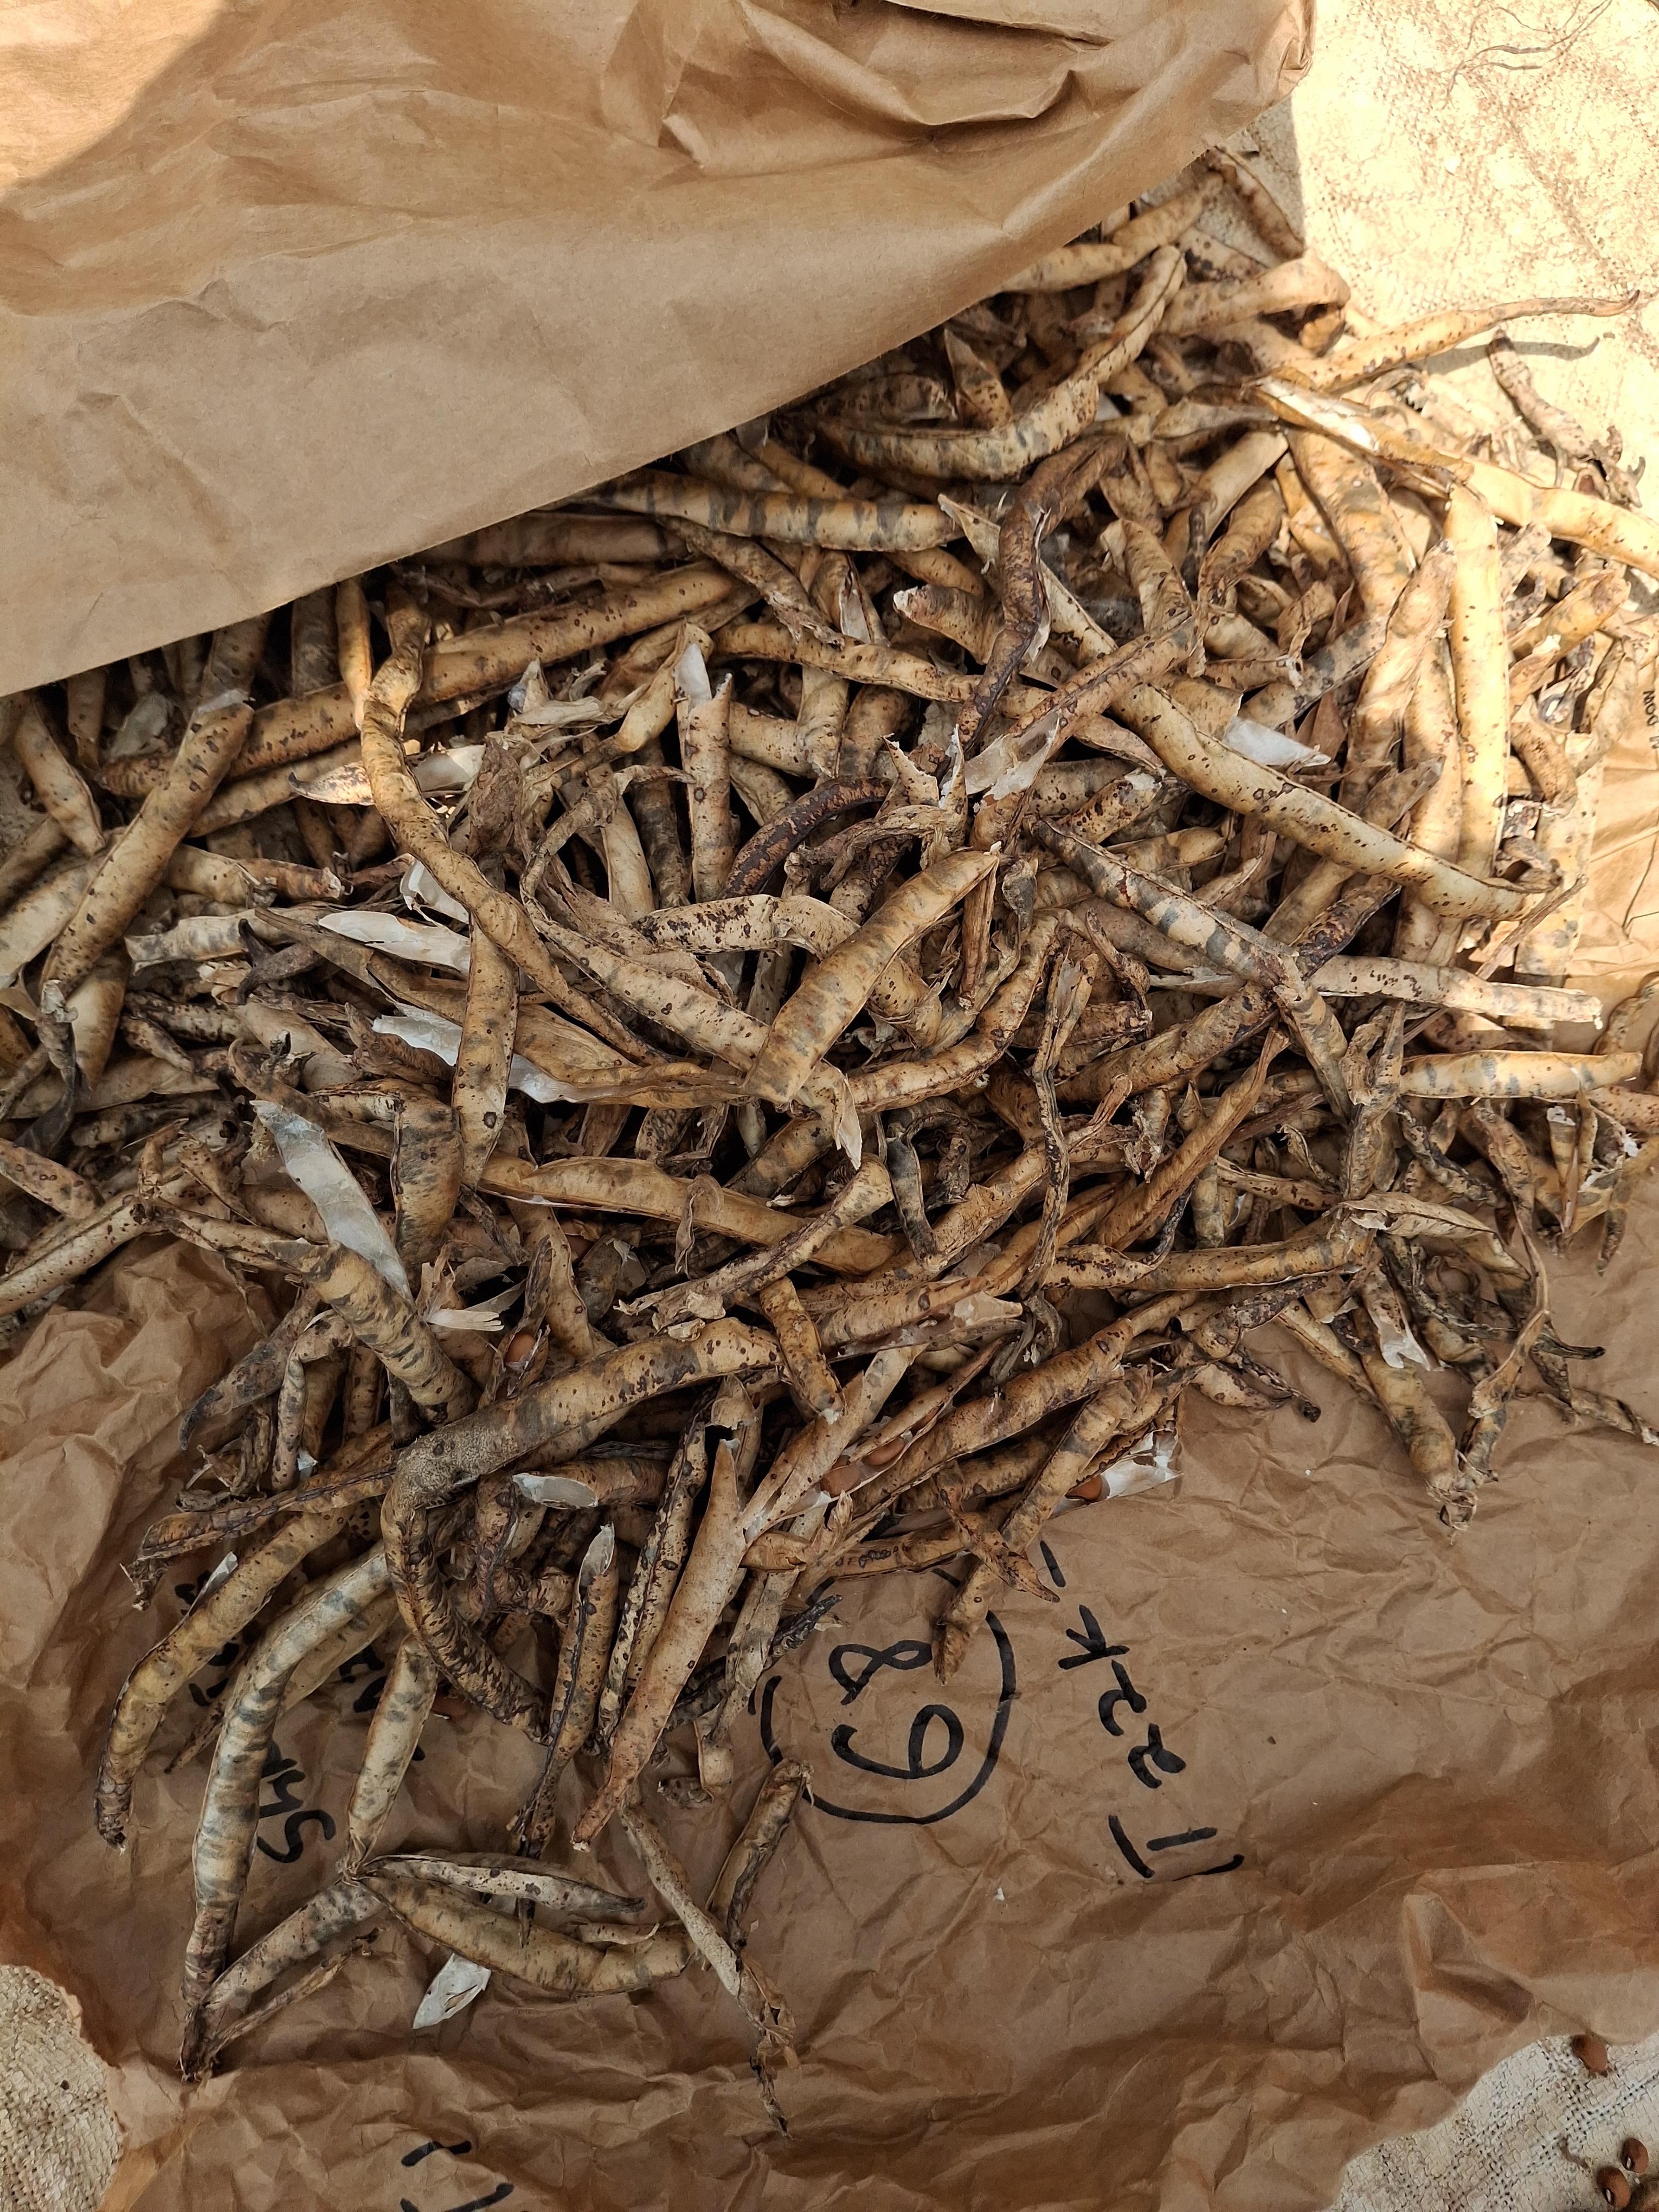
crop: cowpea
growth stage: harvest
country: Nigeria
